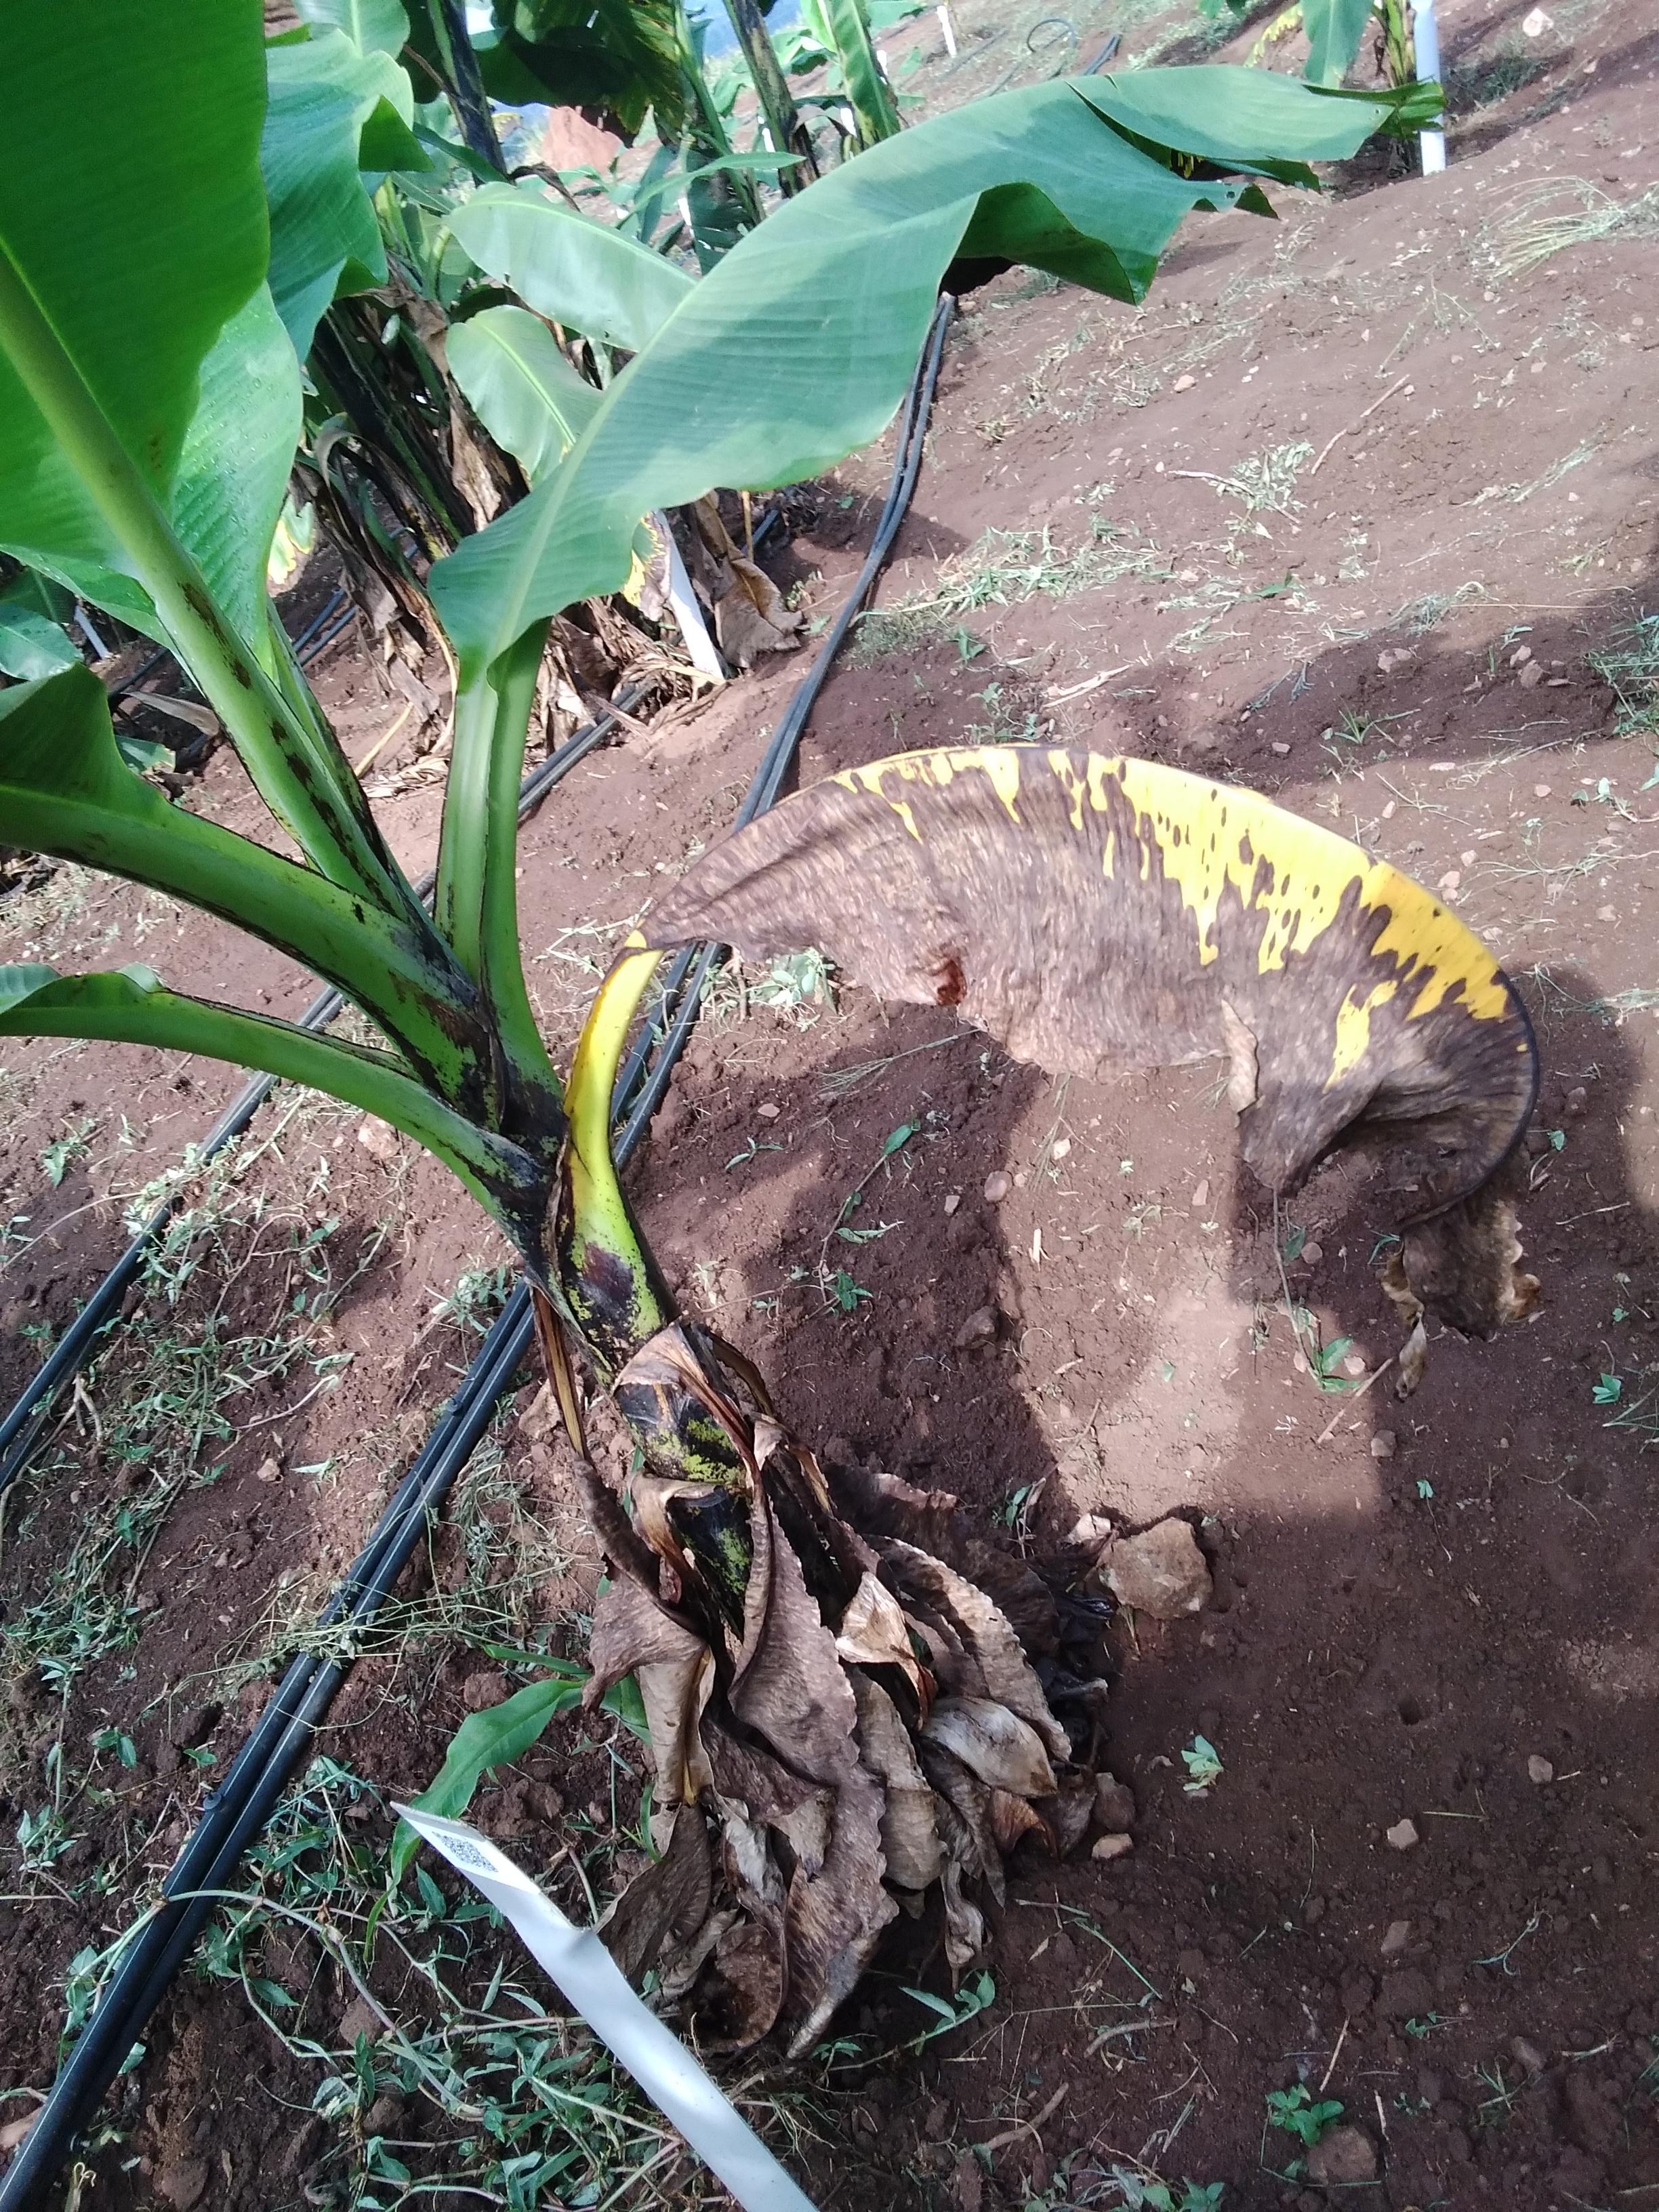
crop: banana
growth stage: vegetative
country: Uganda
